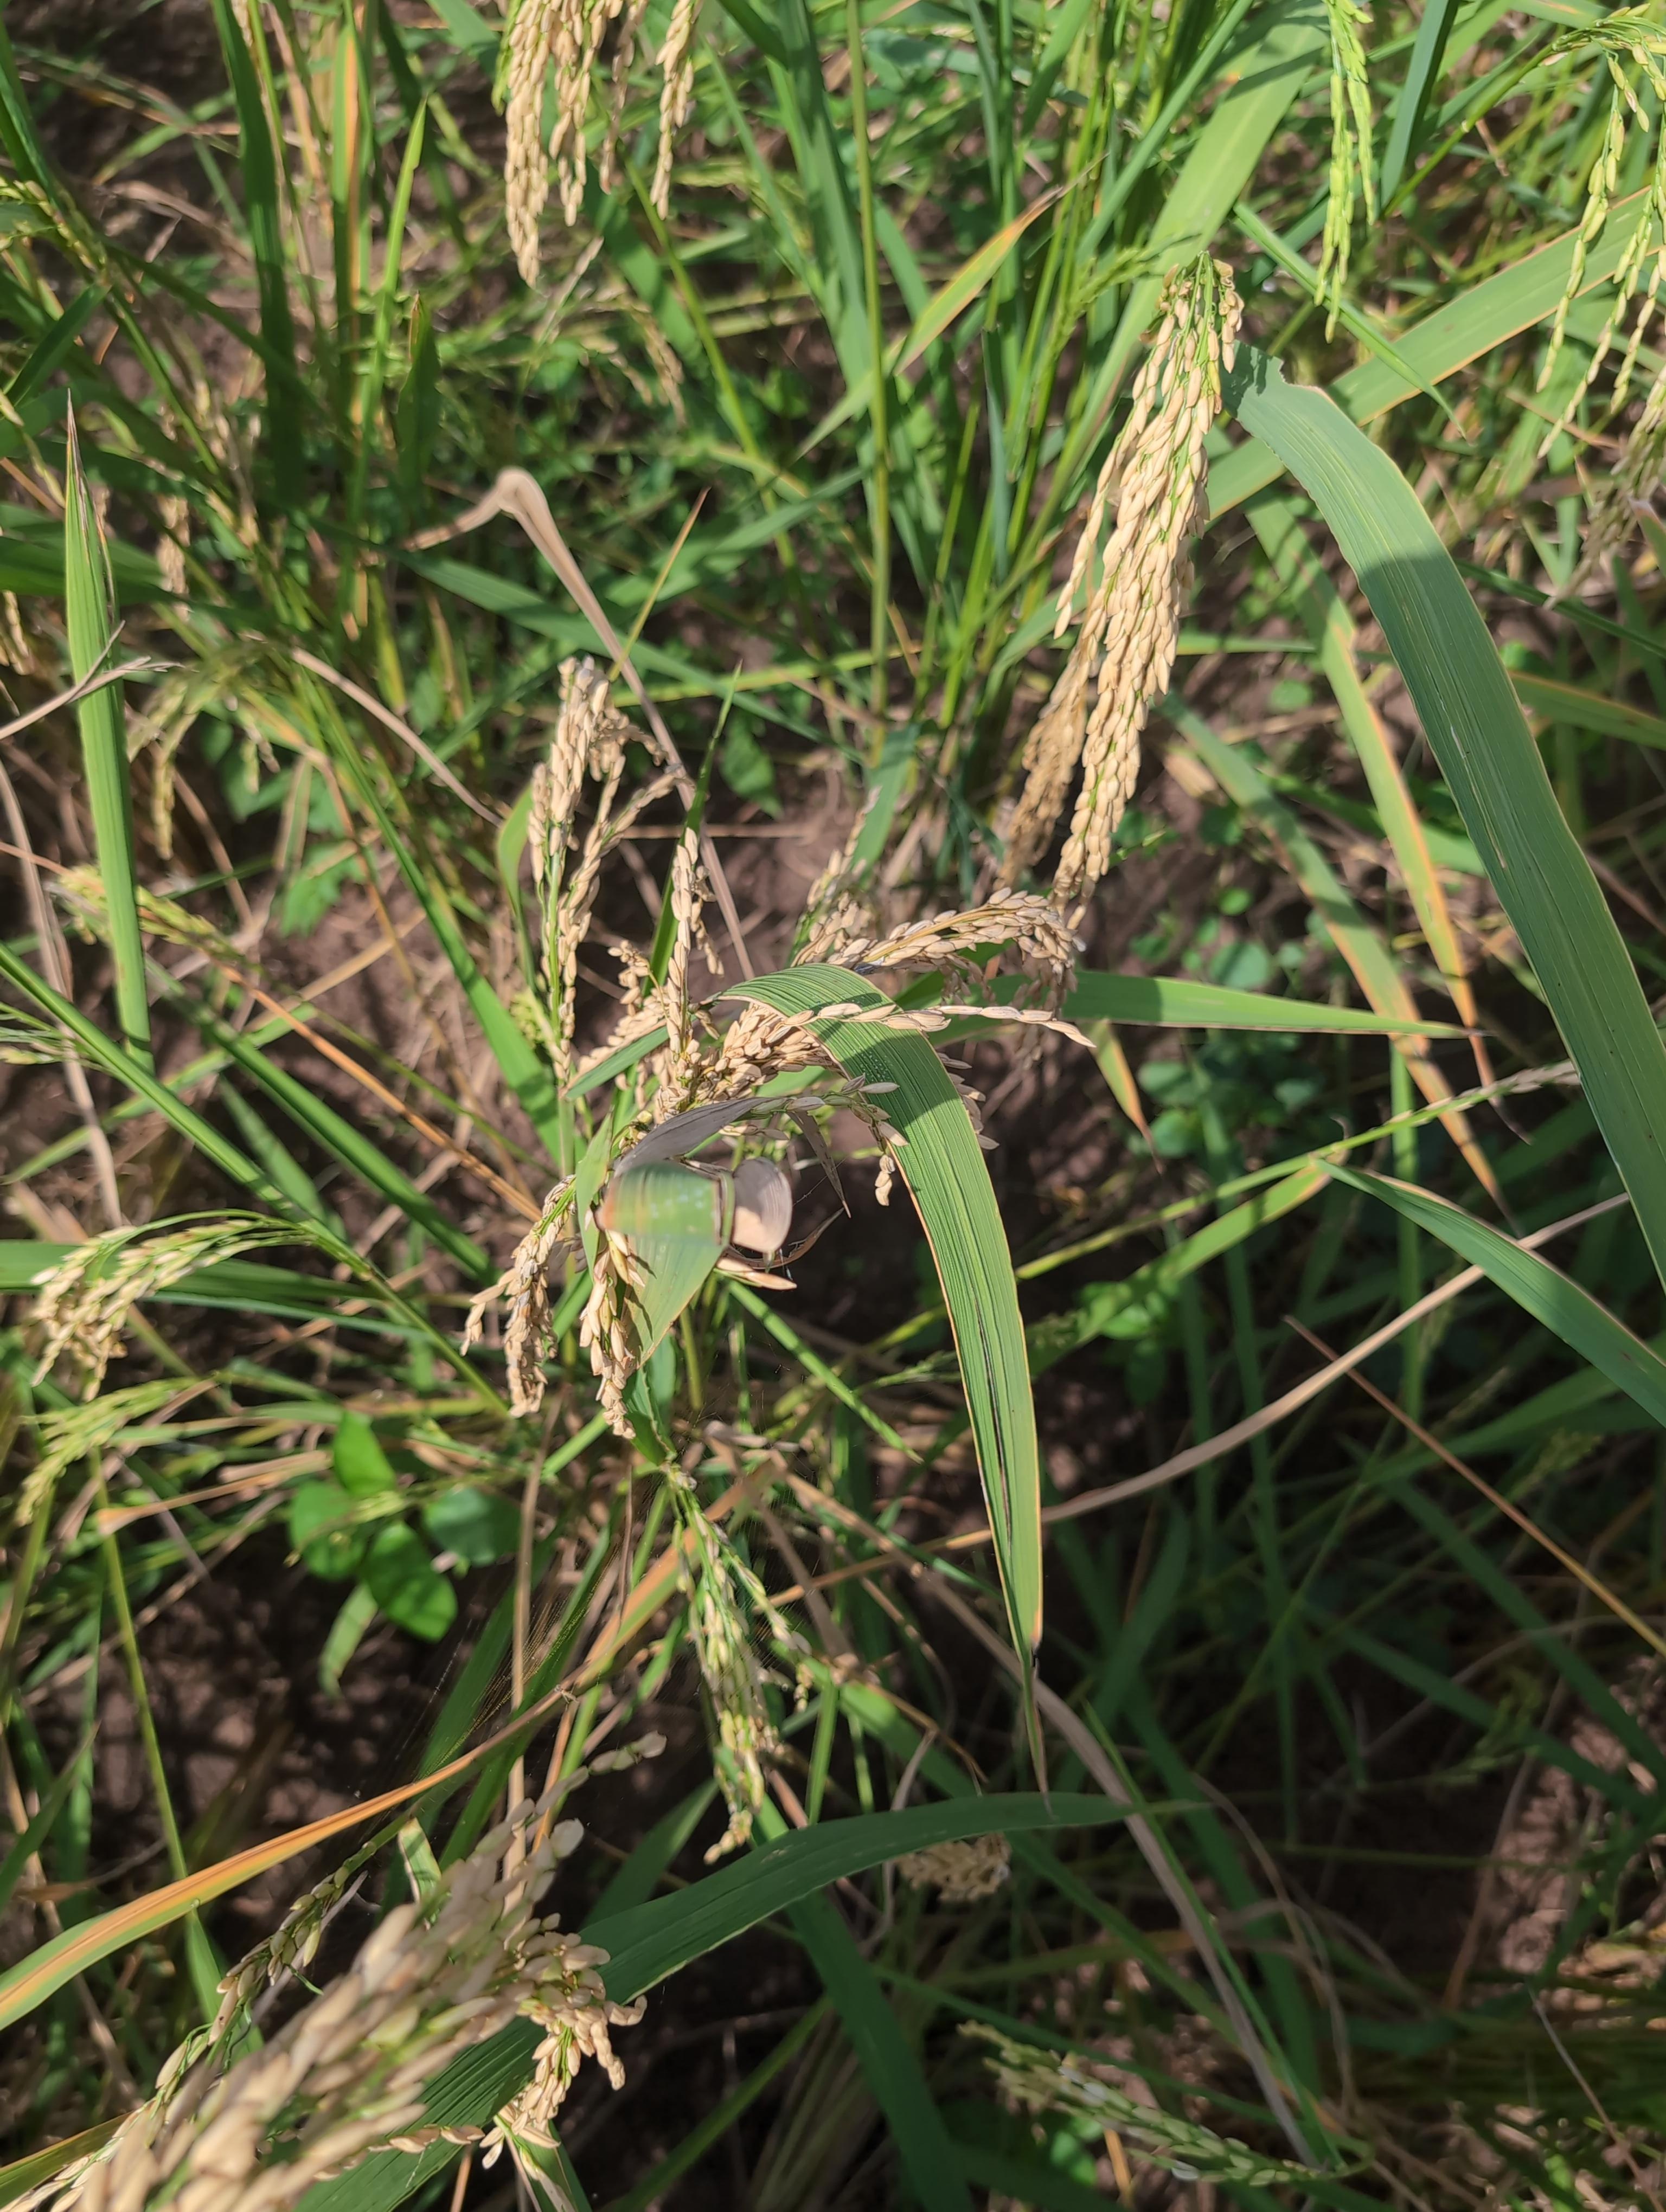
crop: rice
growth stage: ripening
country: Côte d'Ivoire
